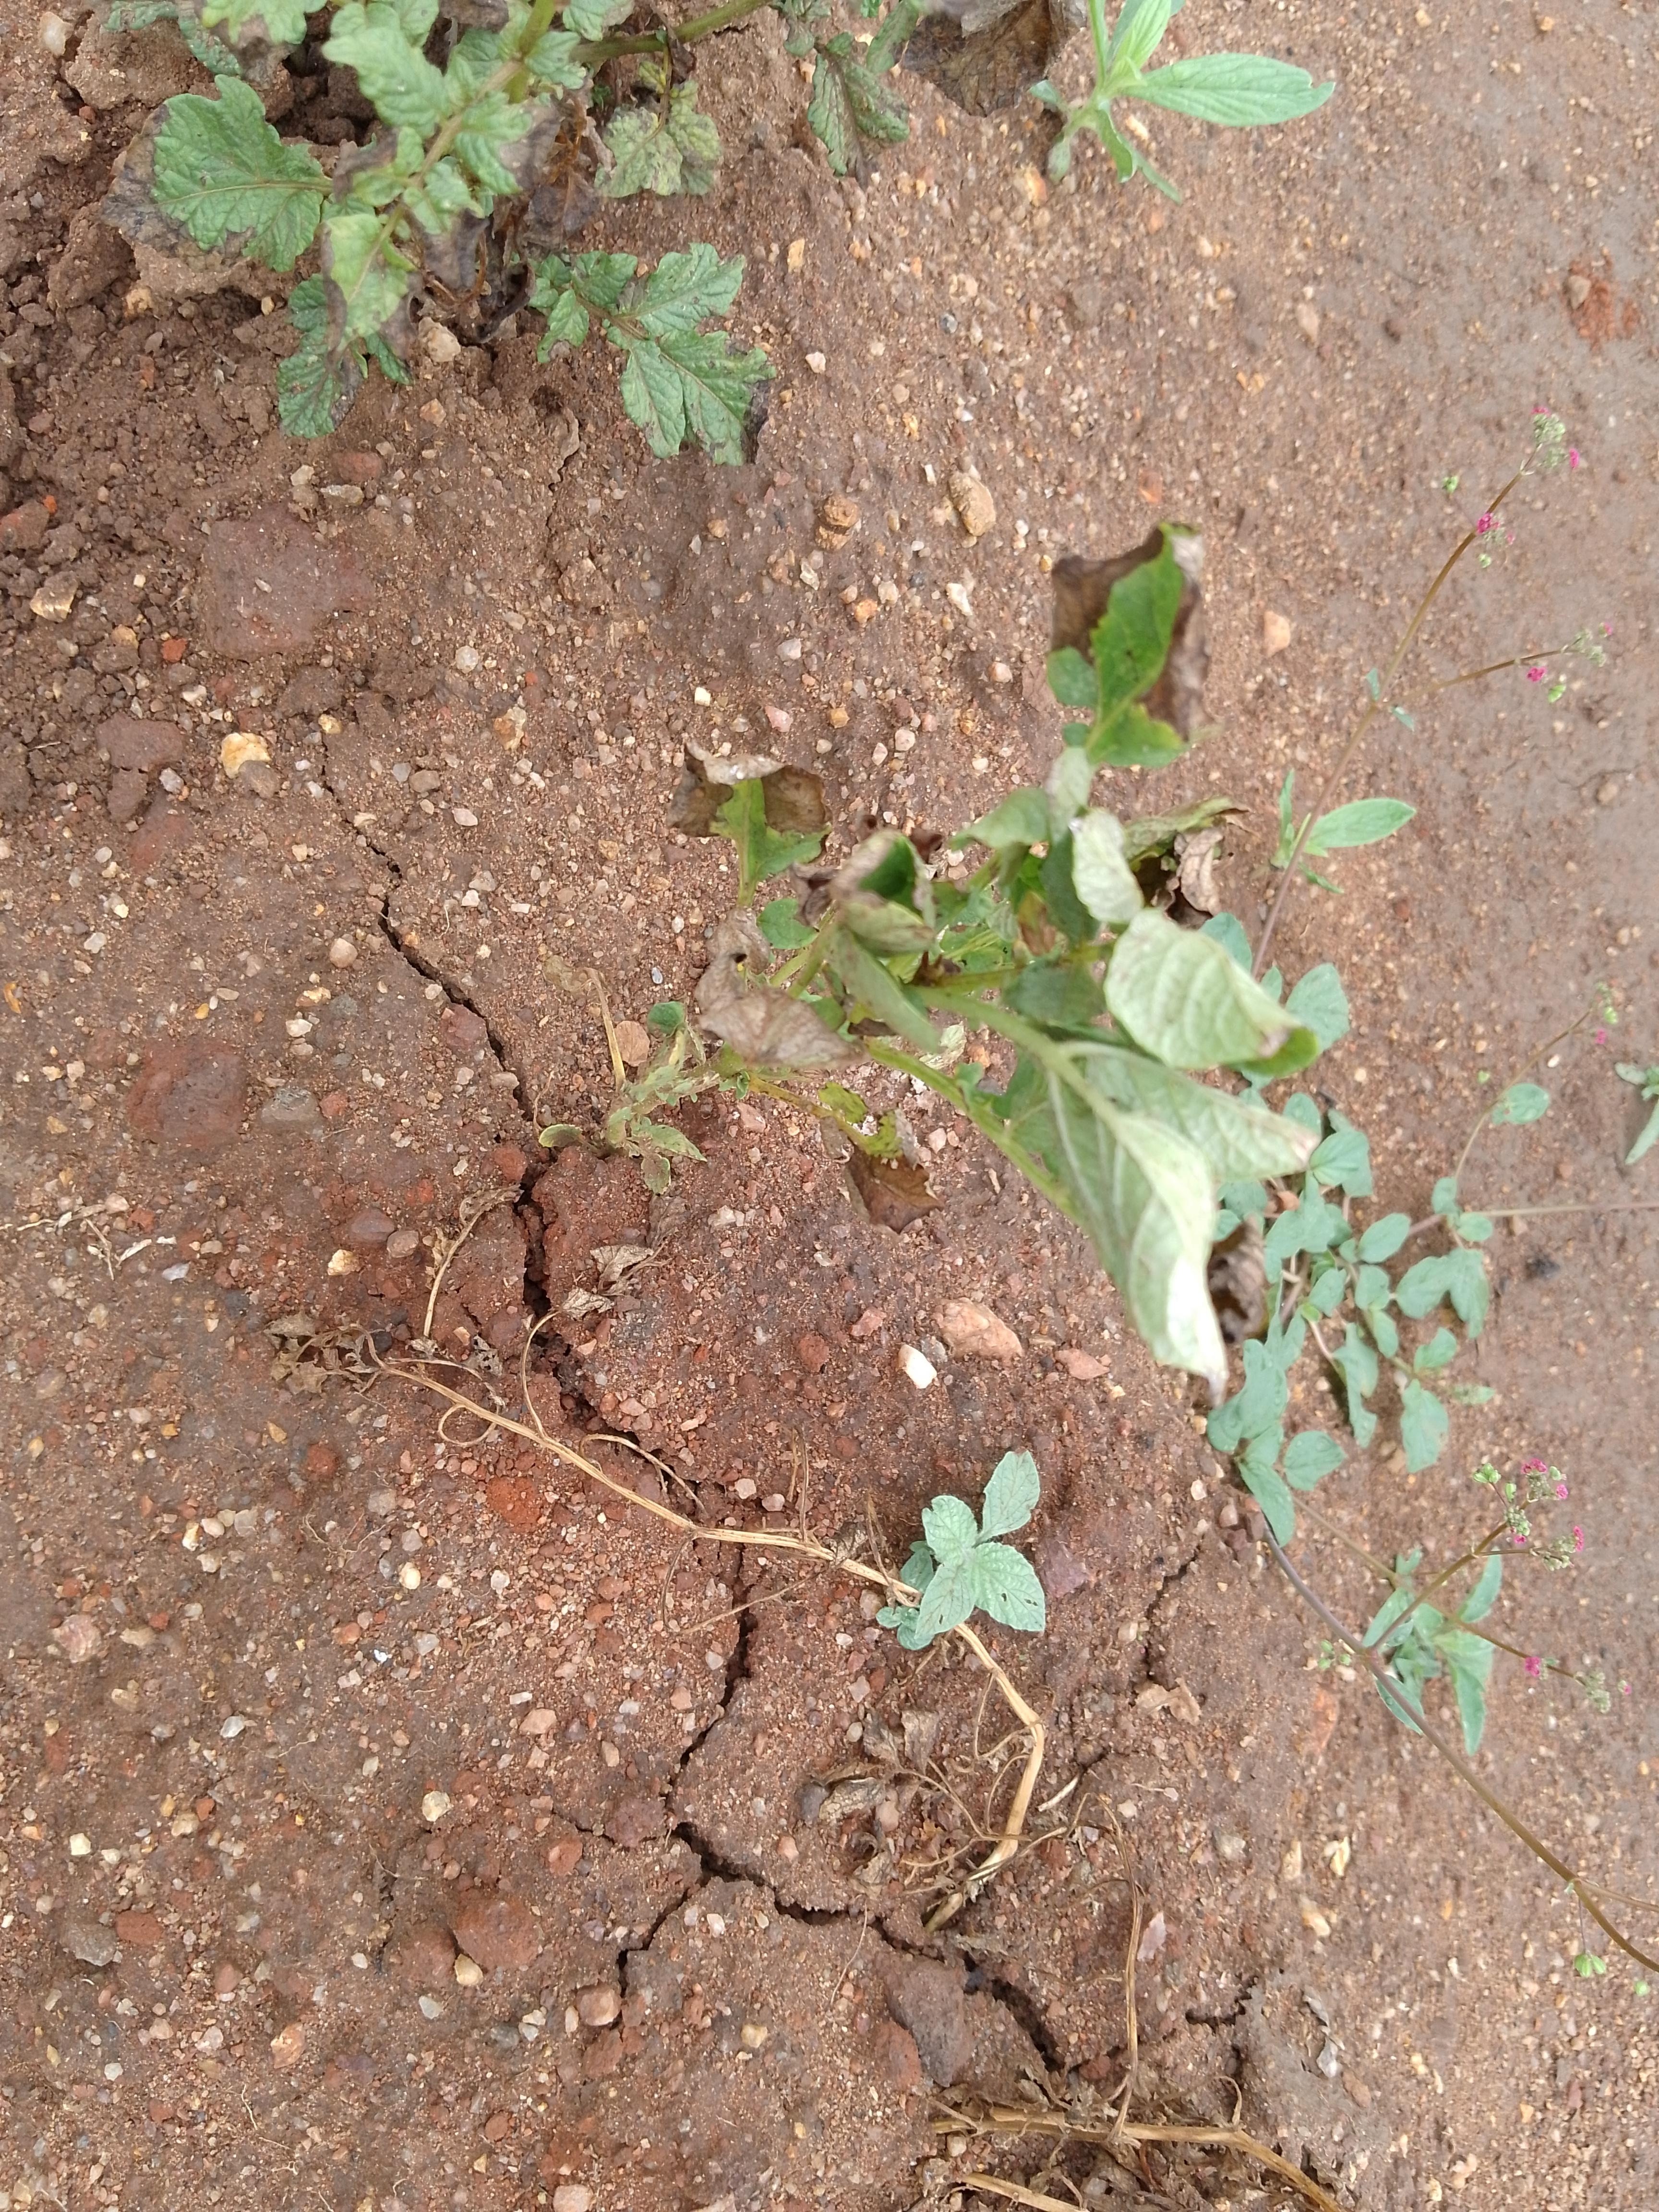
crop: potato
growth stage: vegetative
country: Malawi
